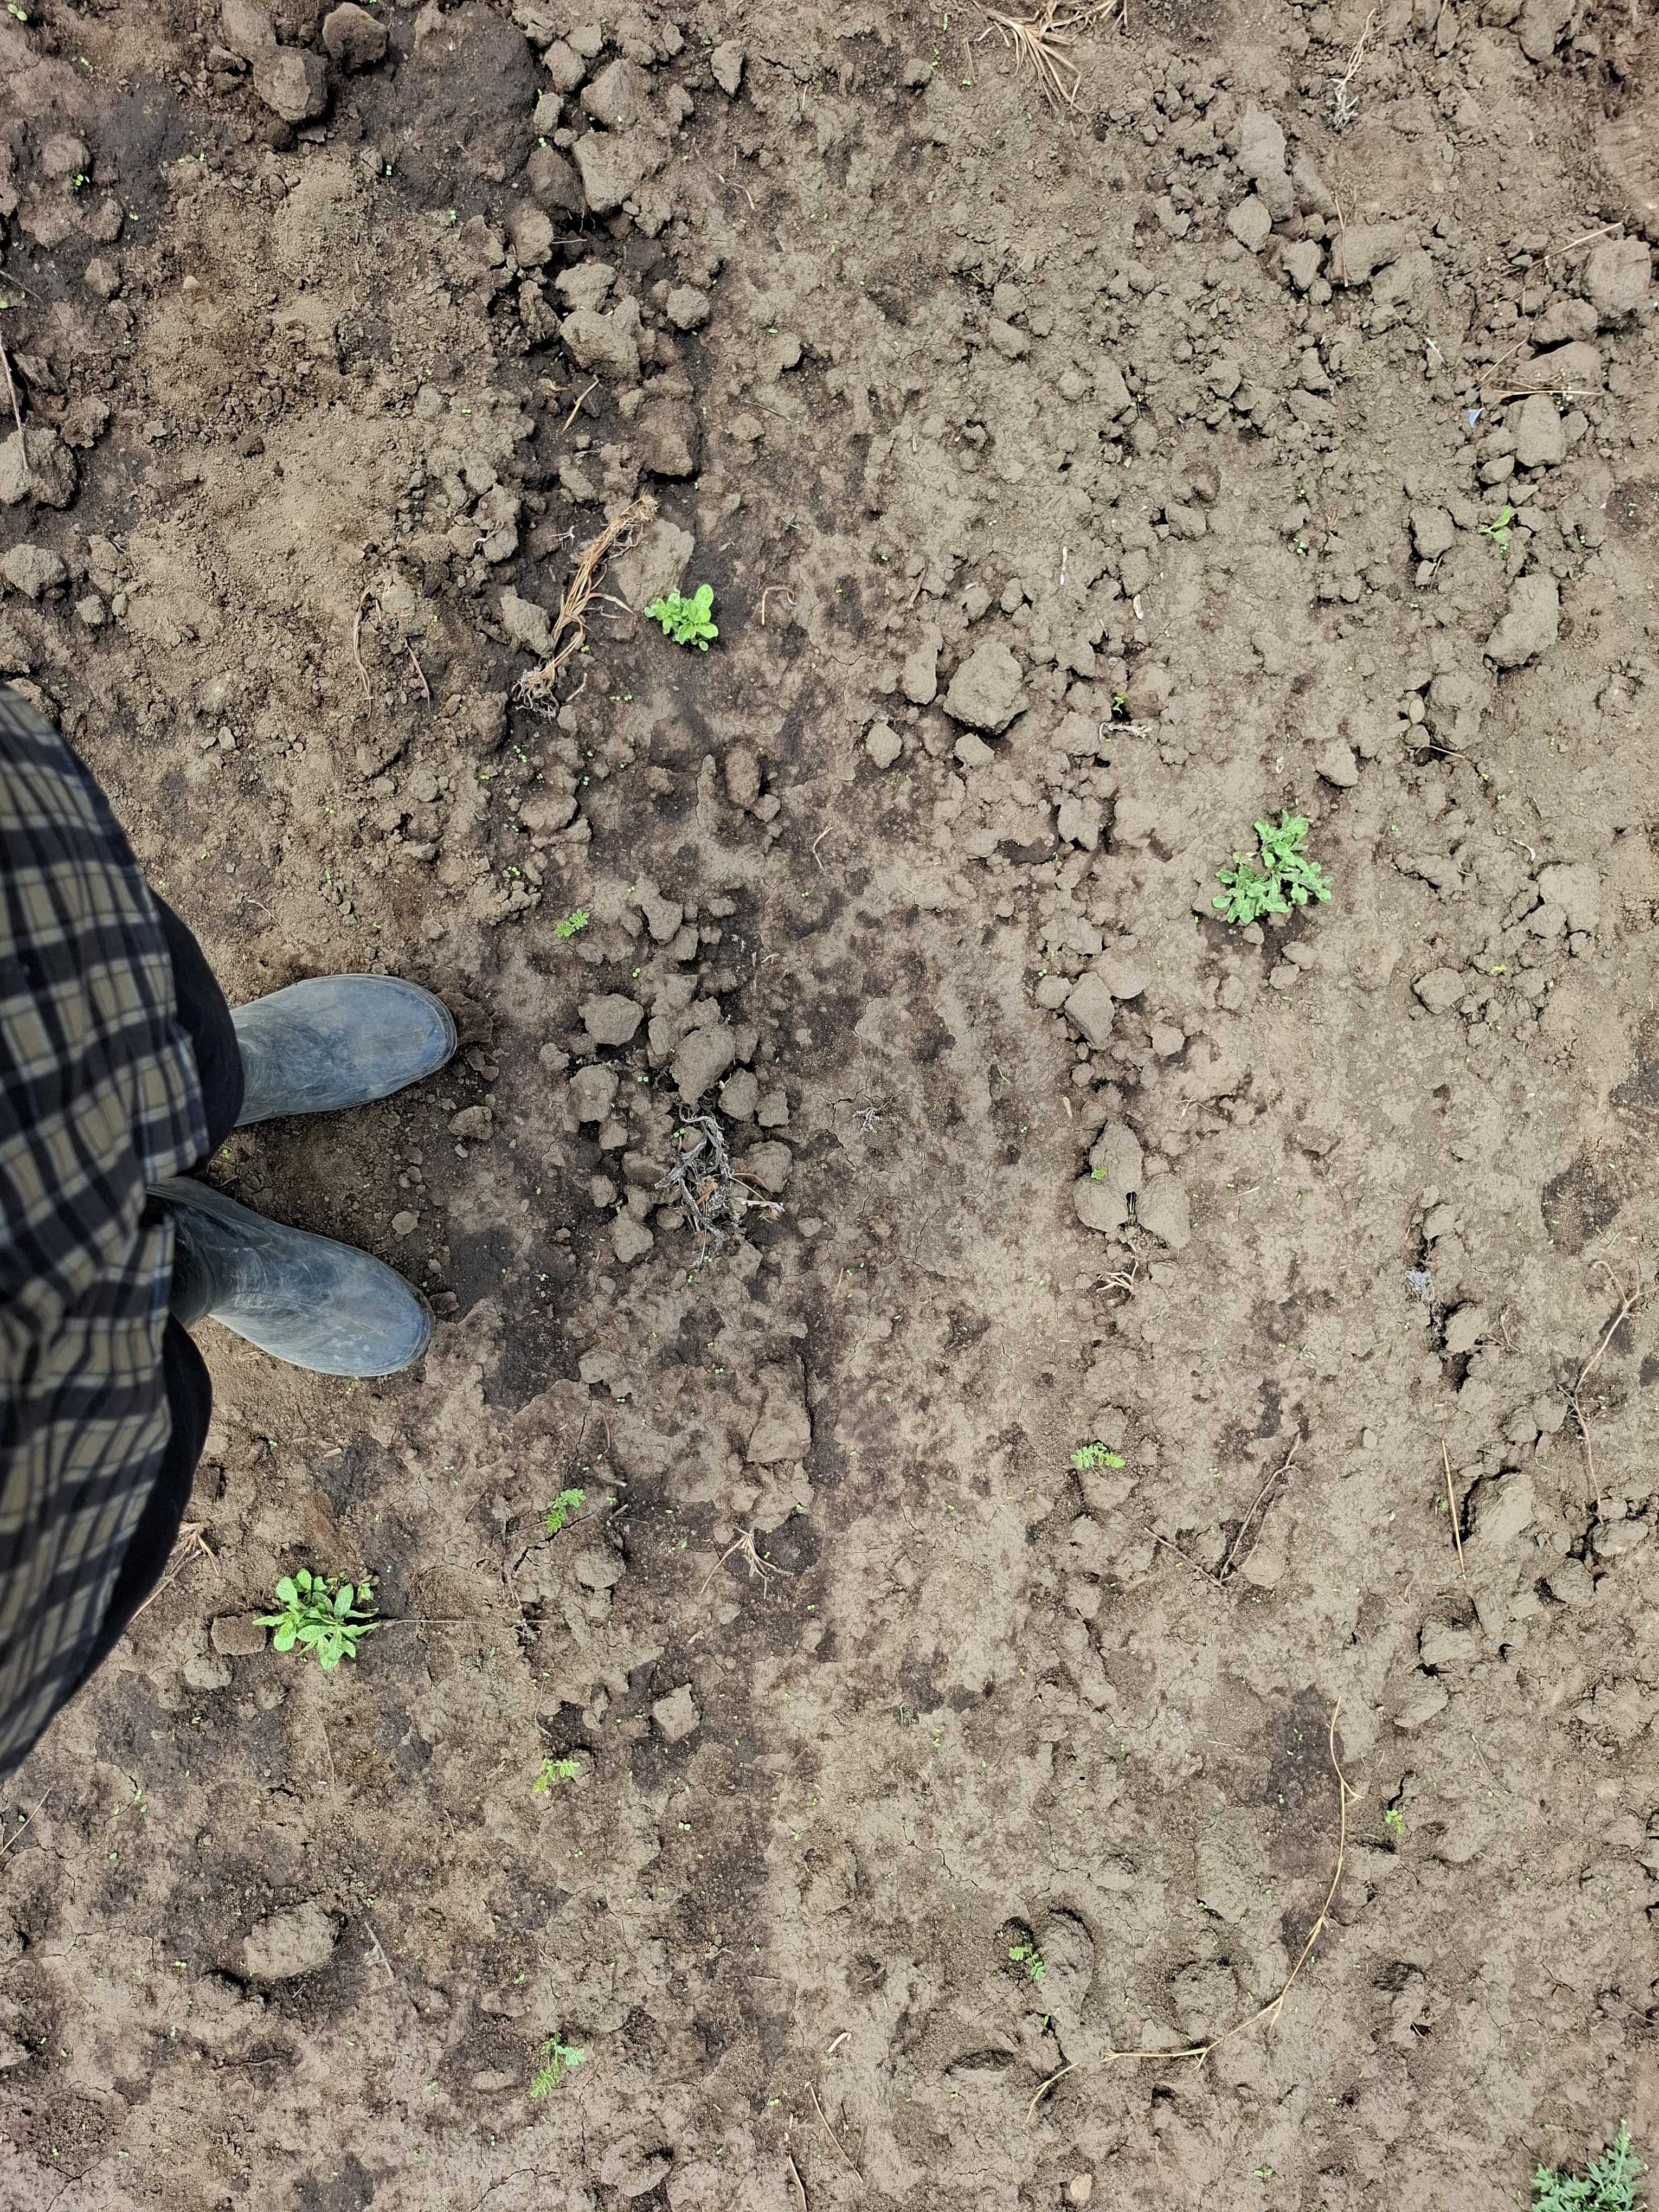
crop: chickpea
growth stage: emergence
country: Tanzania
